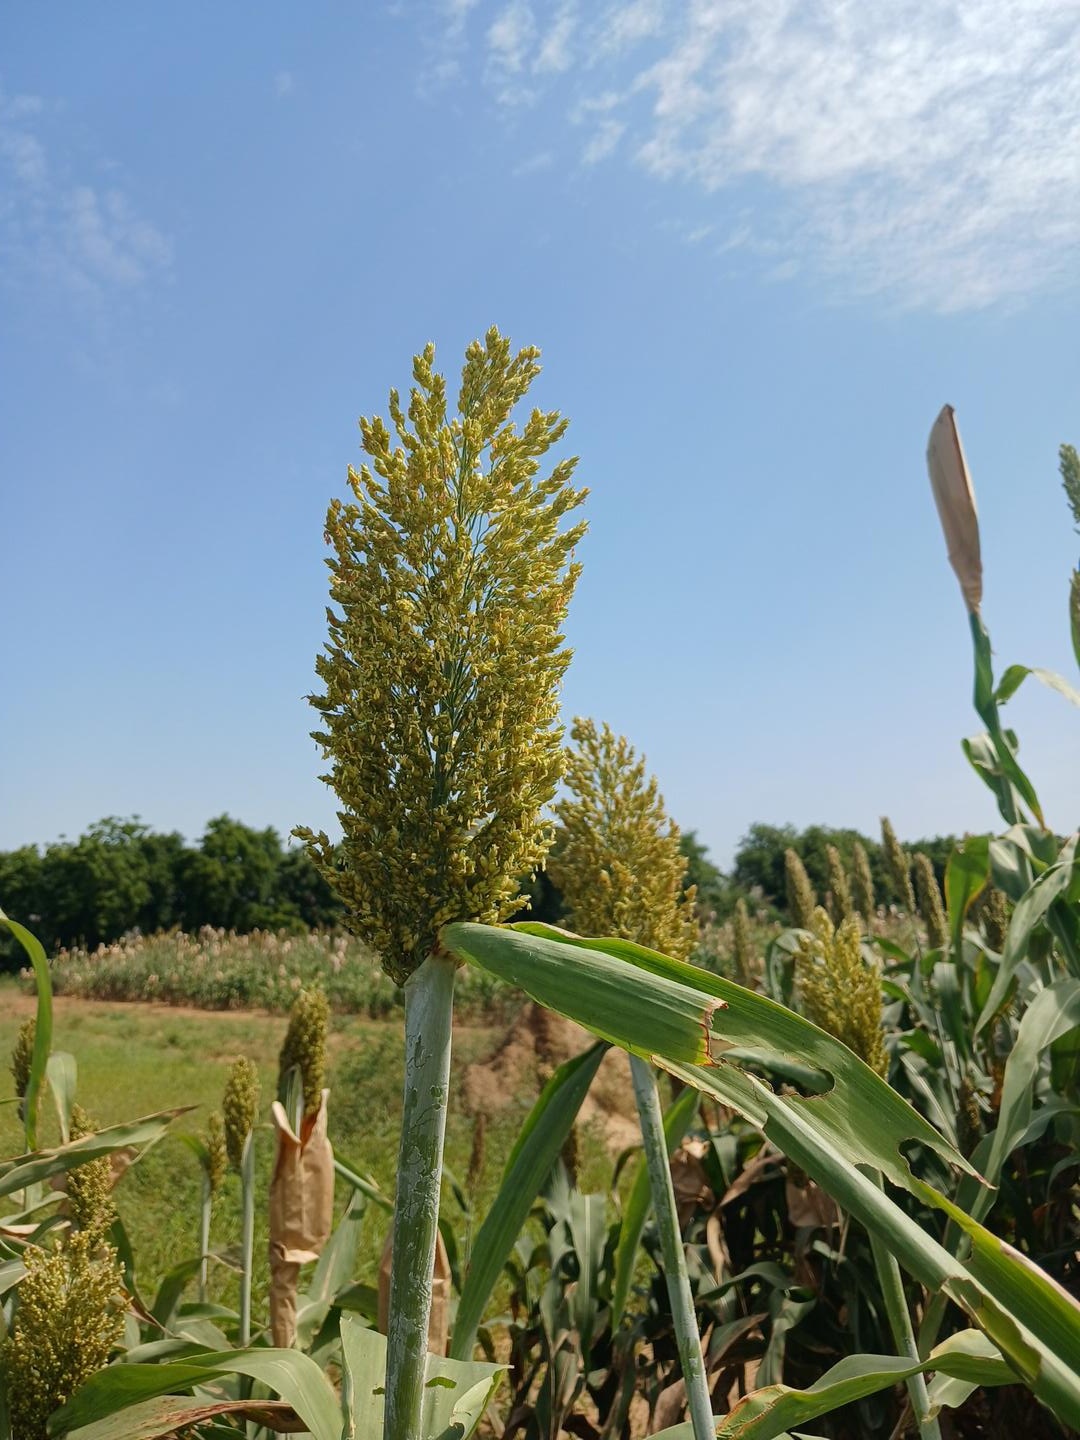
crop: sorghum
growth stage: flowering
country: Senegal
